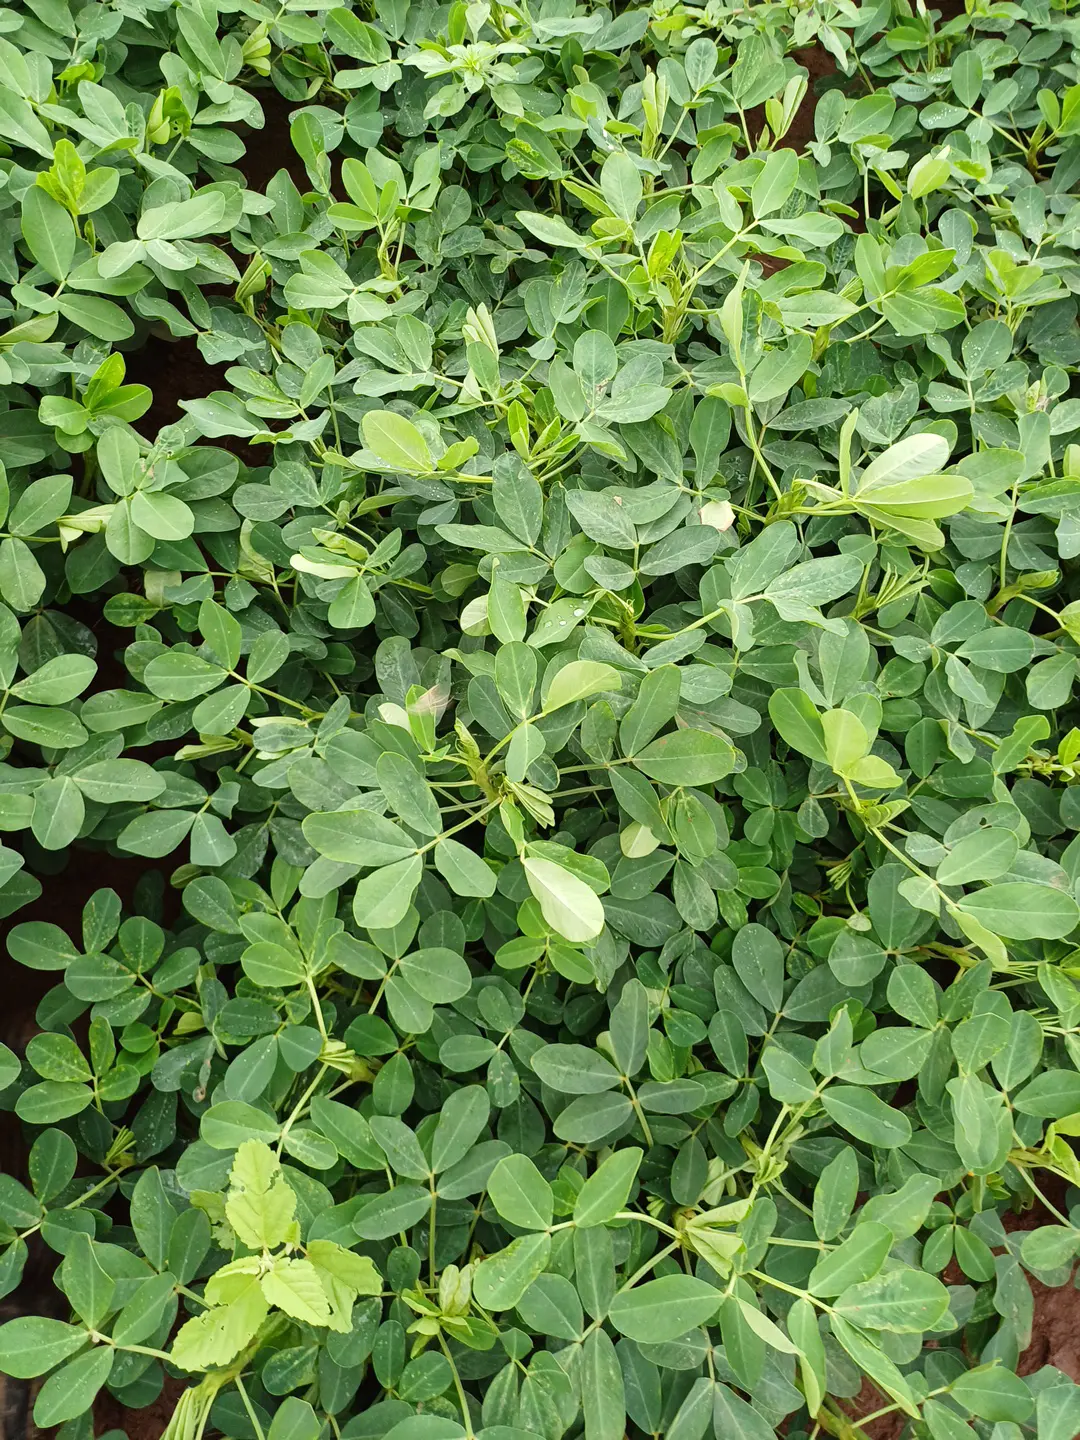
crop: groundnut
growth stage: flowering
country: Kenya
